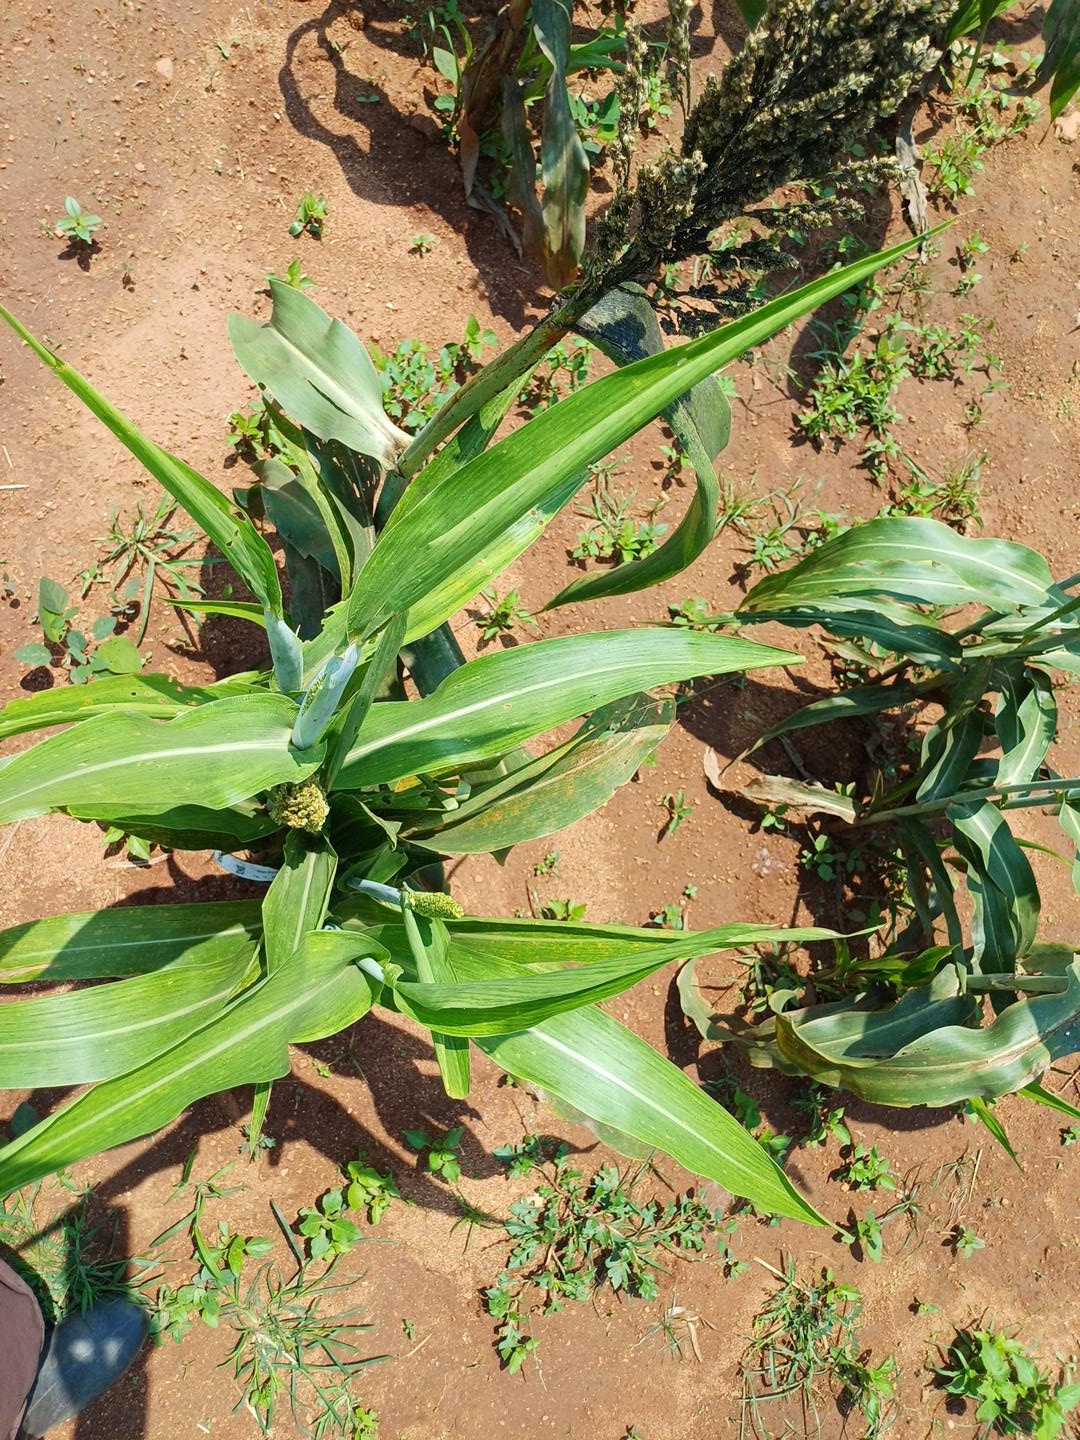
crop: sorghum
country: Kenya
